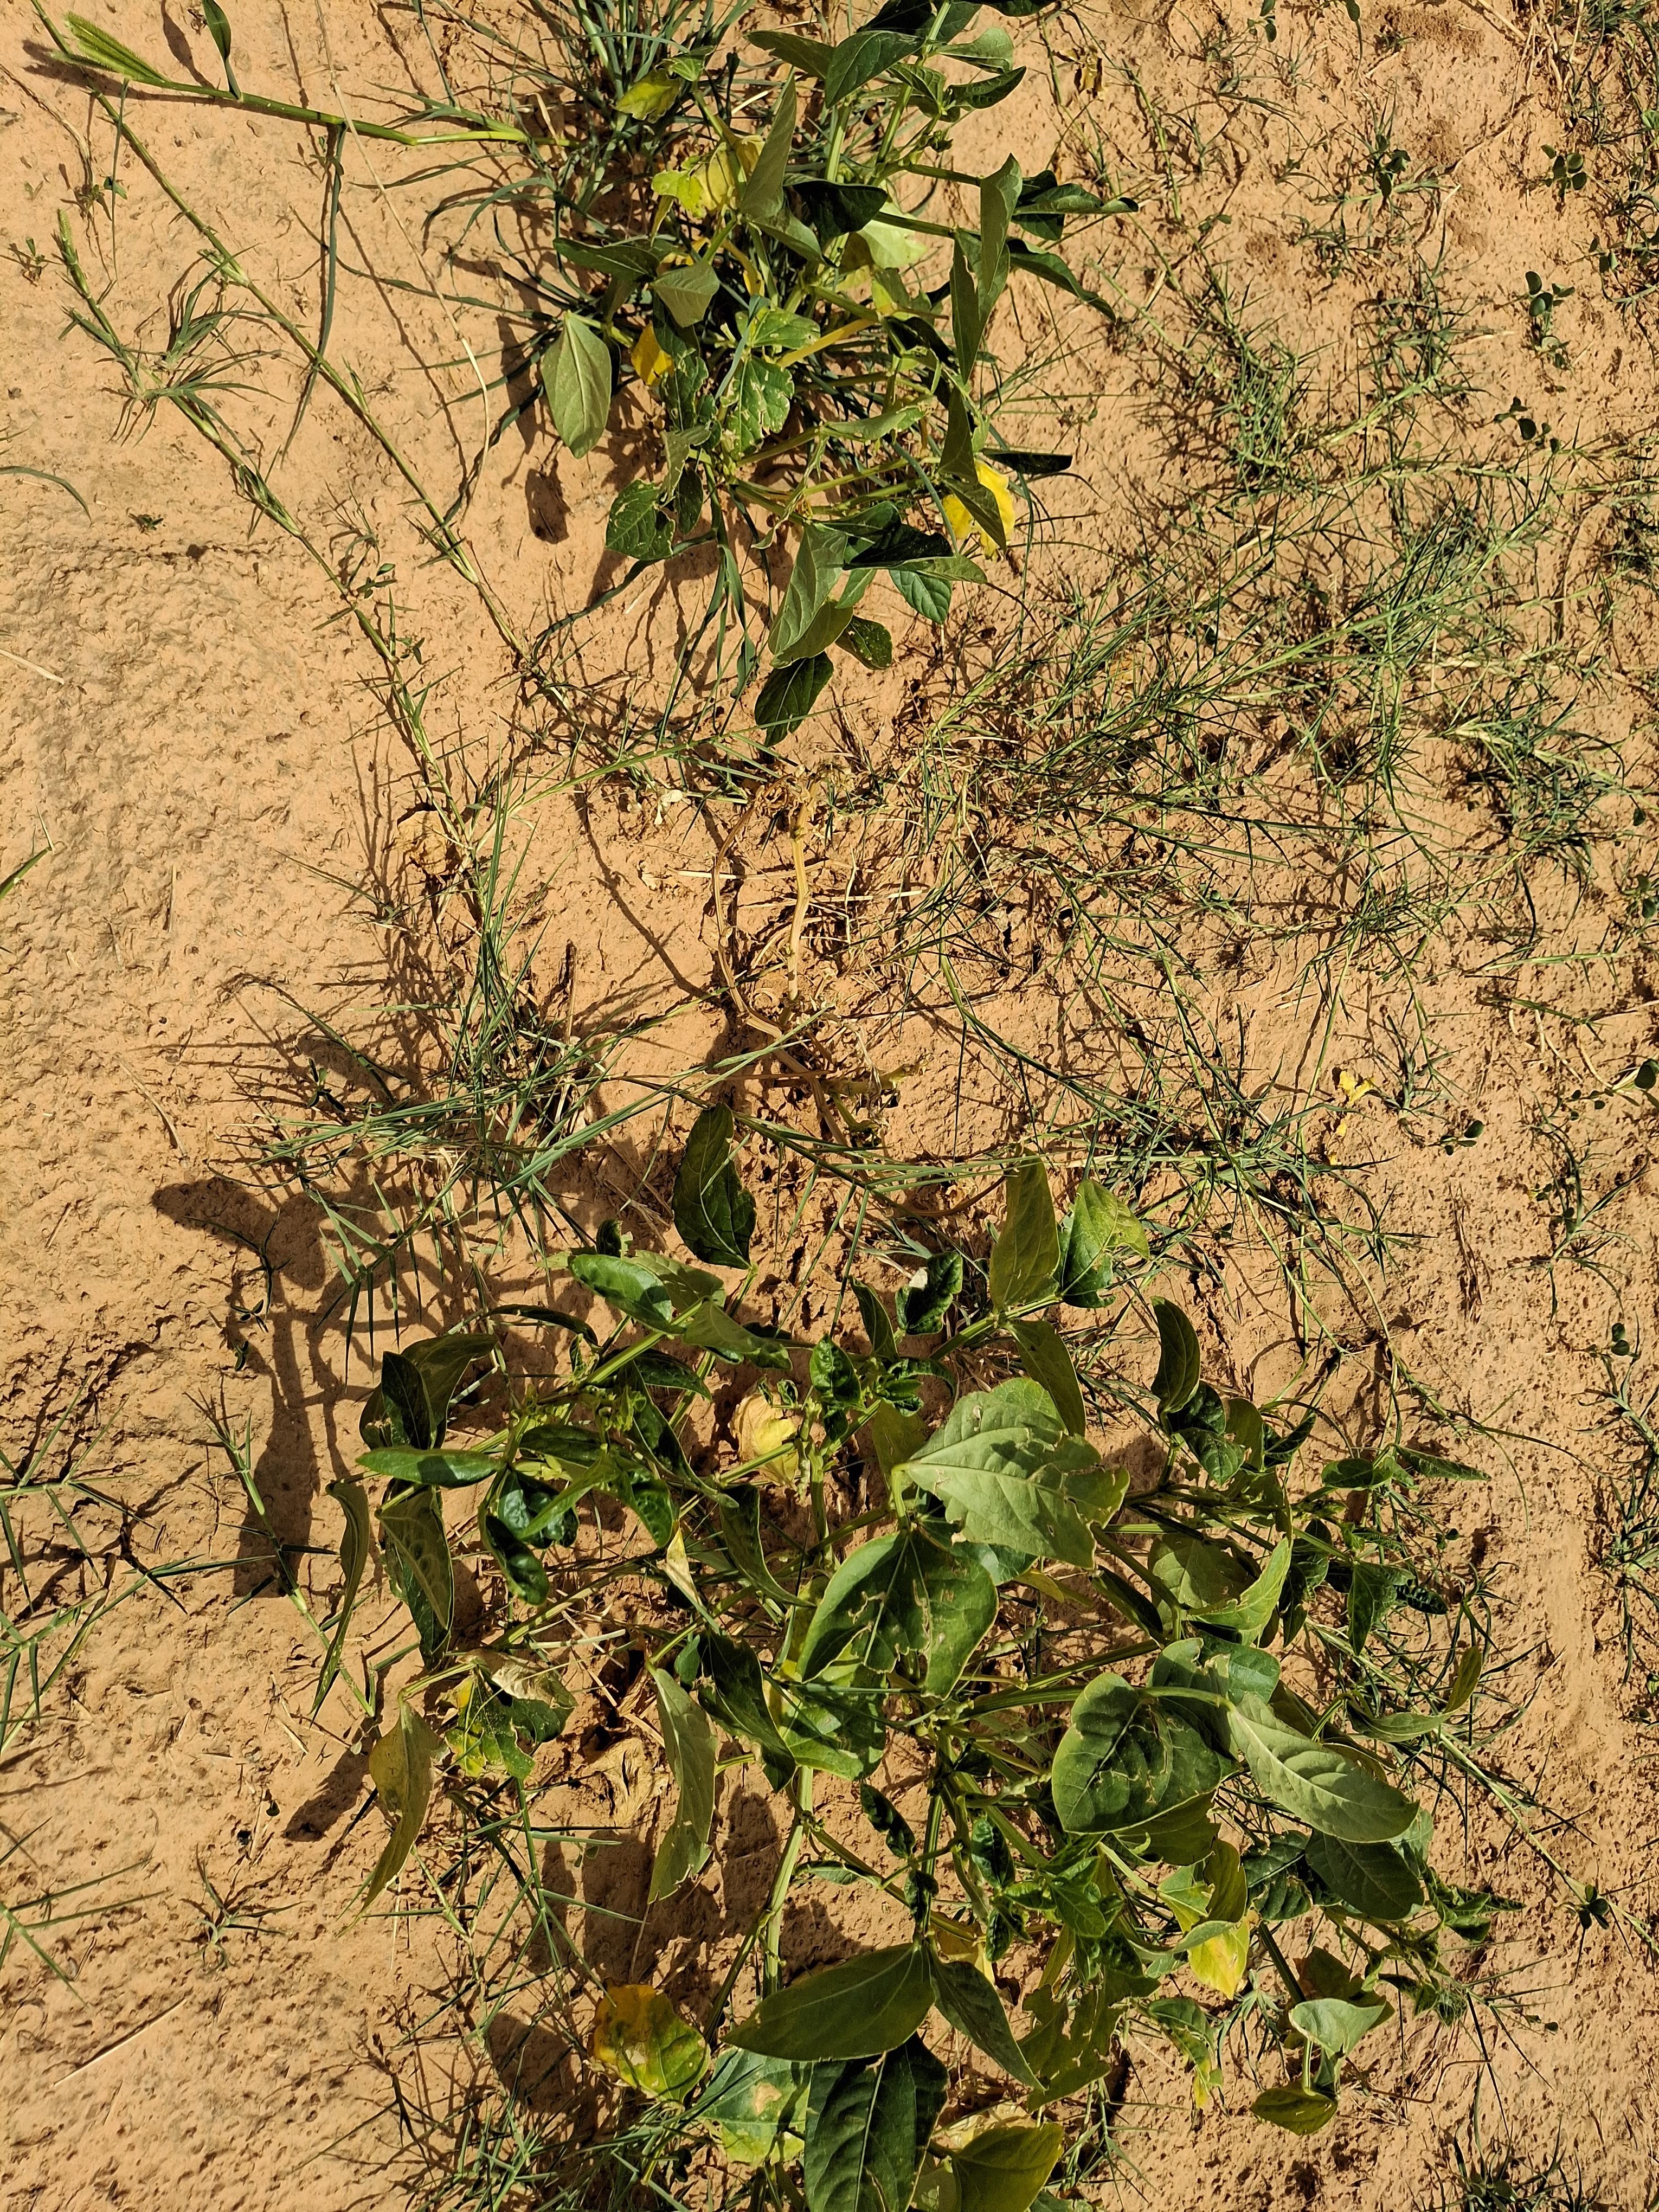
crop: cowpea
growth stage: harvest maturity
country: Nigeria
